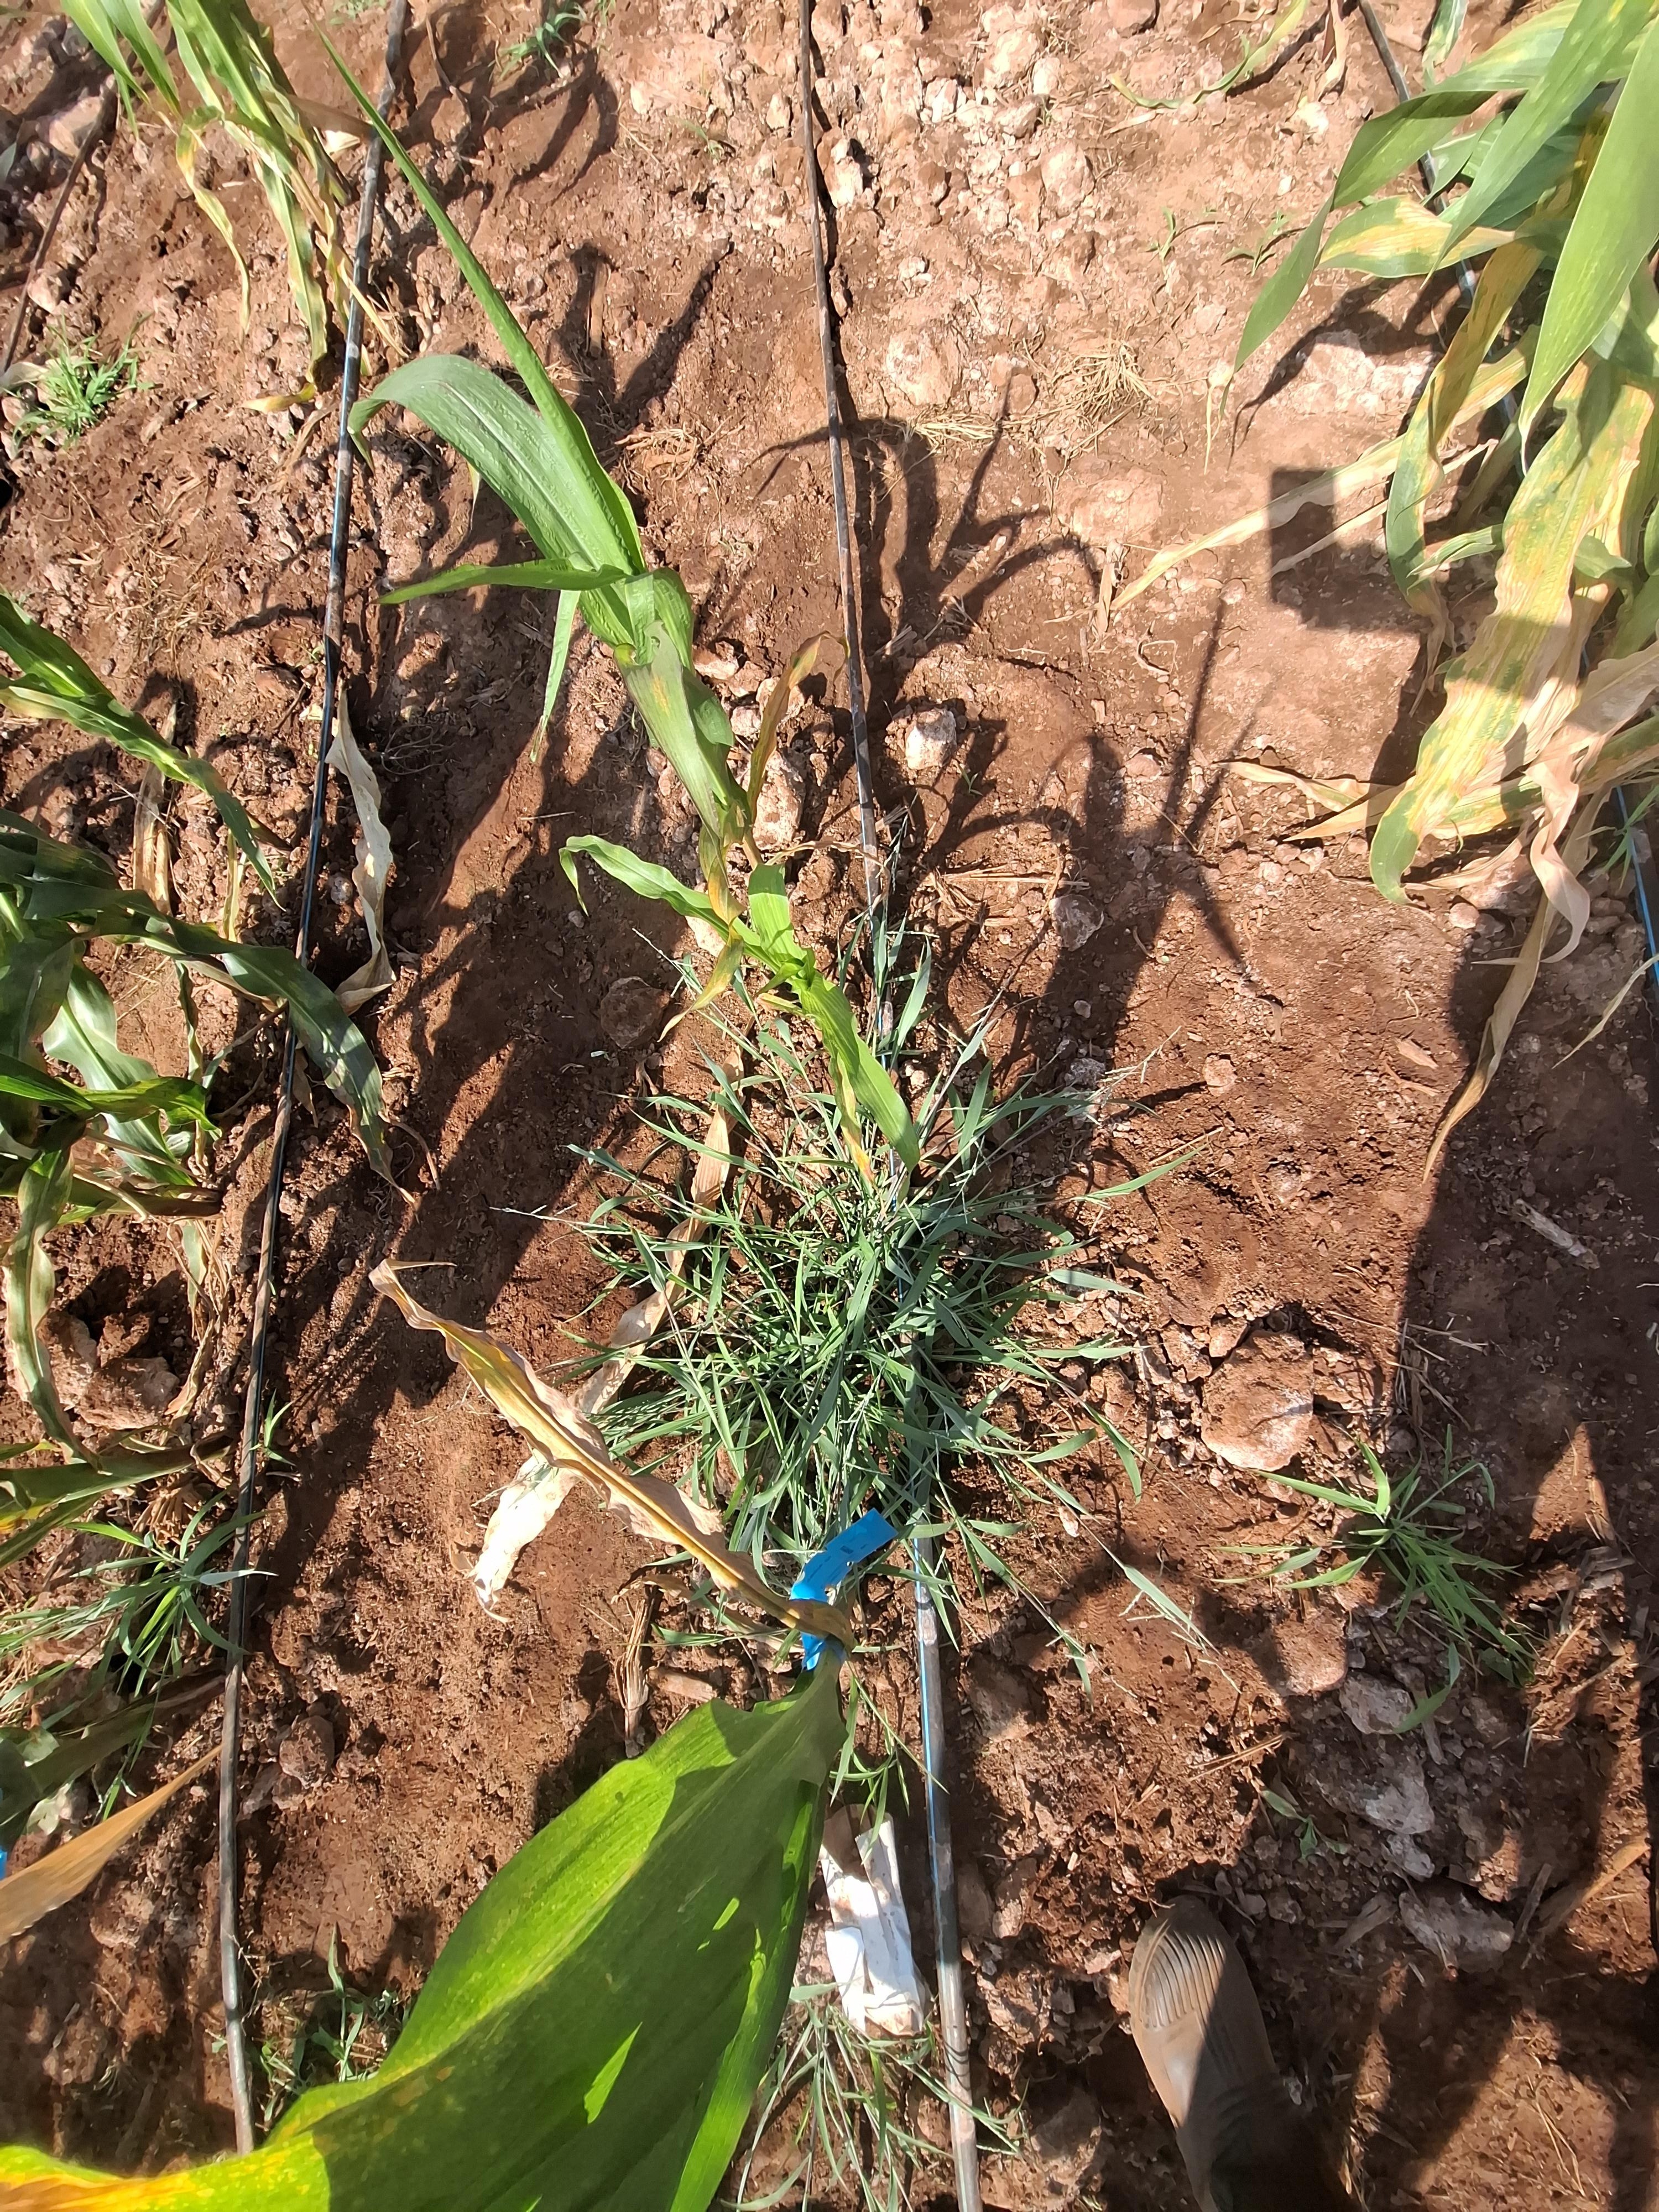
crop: maize
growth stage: vegetative
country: Kenya
